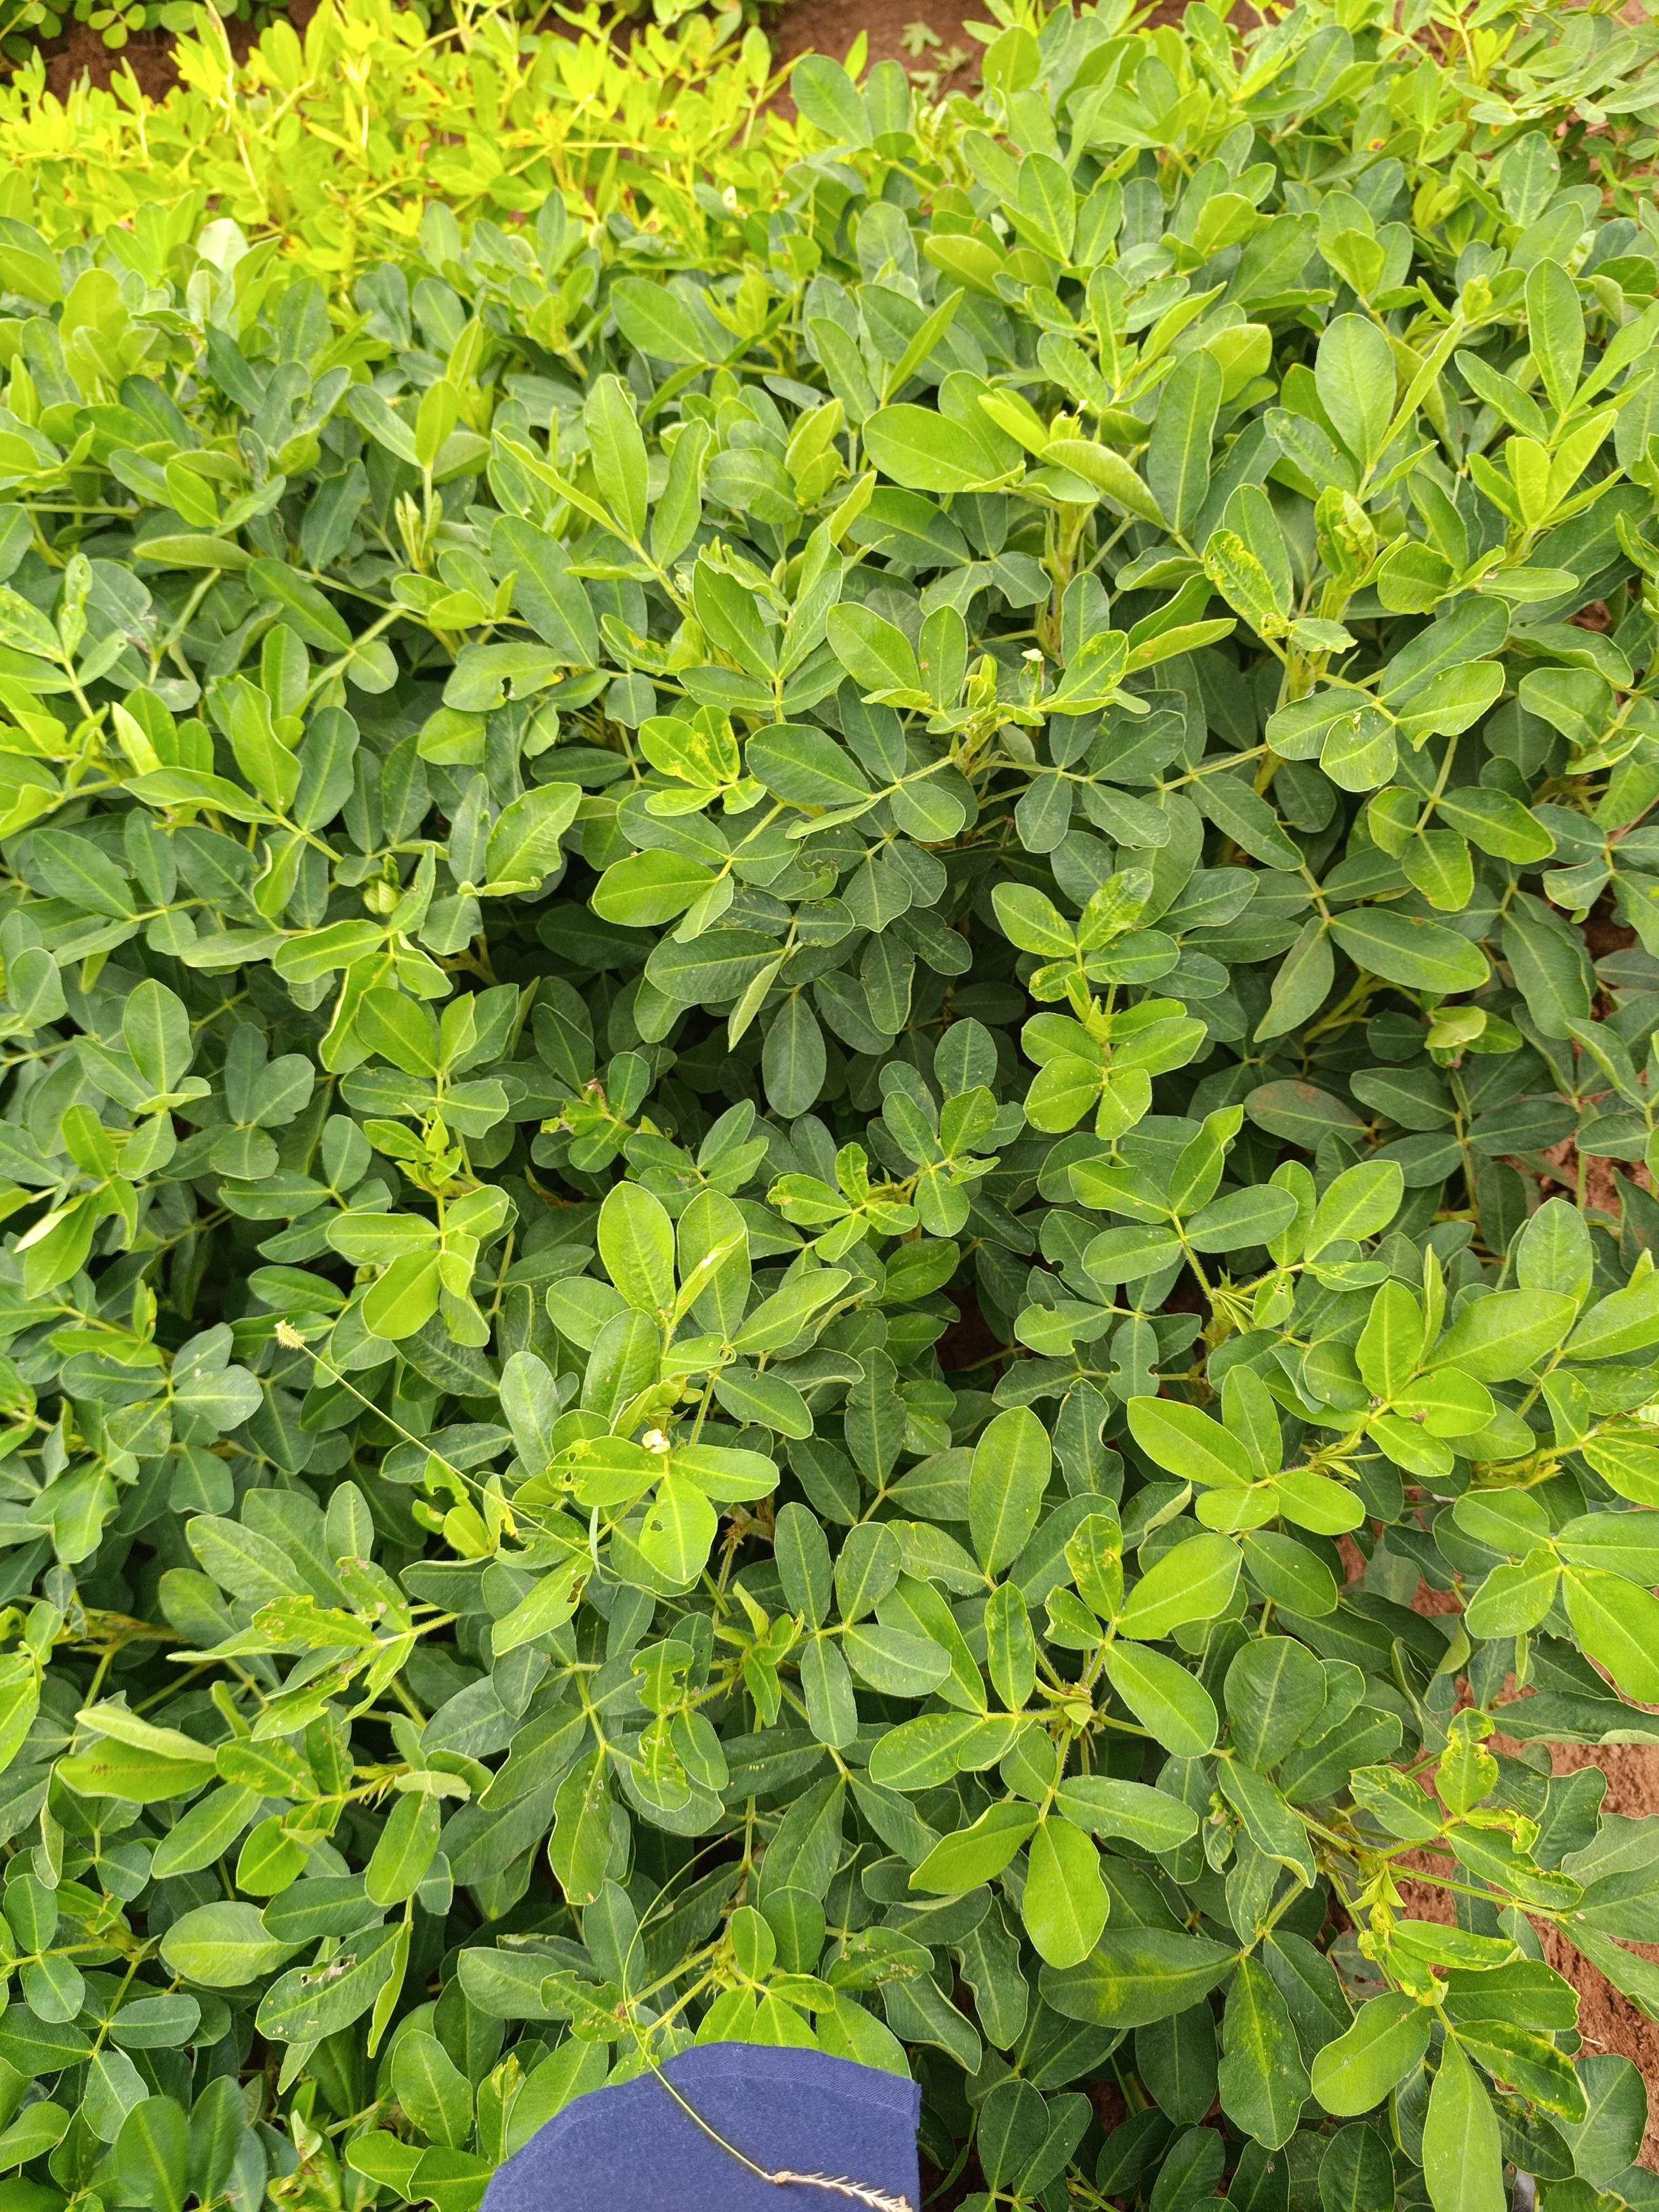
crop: groundnut
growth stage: pegging
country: Kenya
